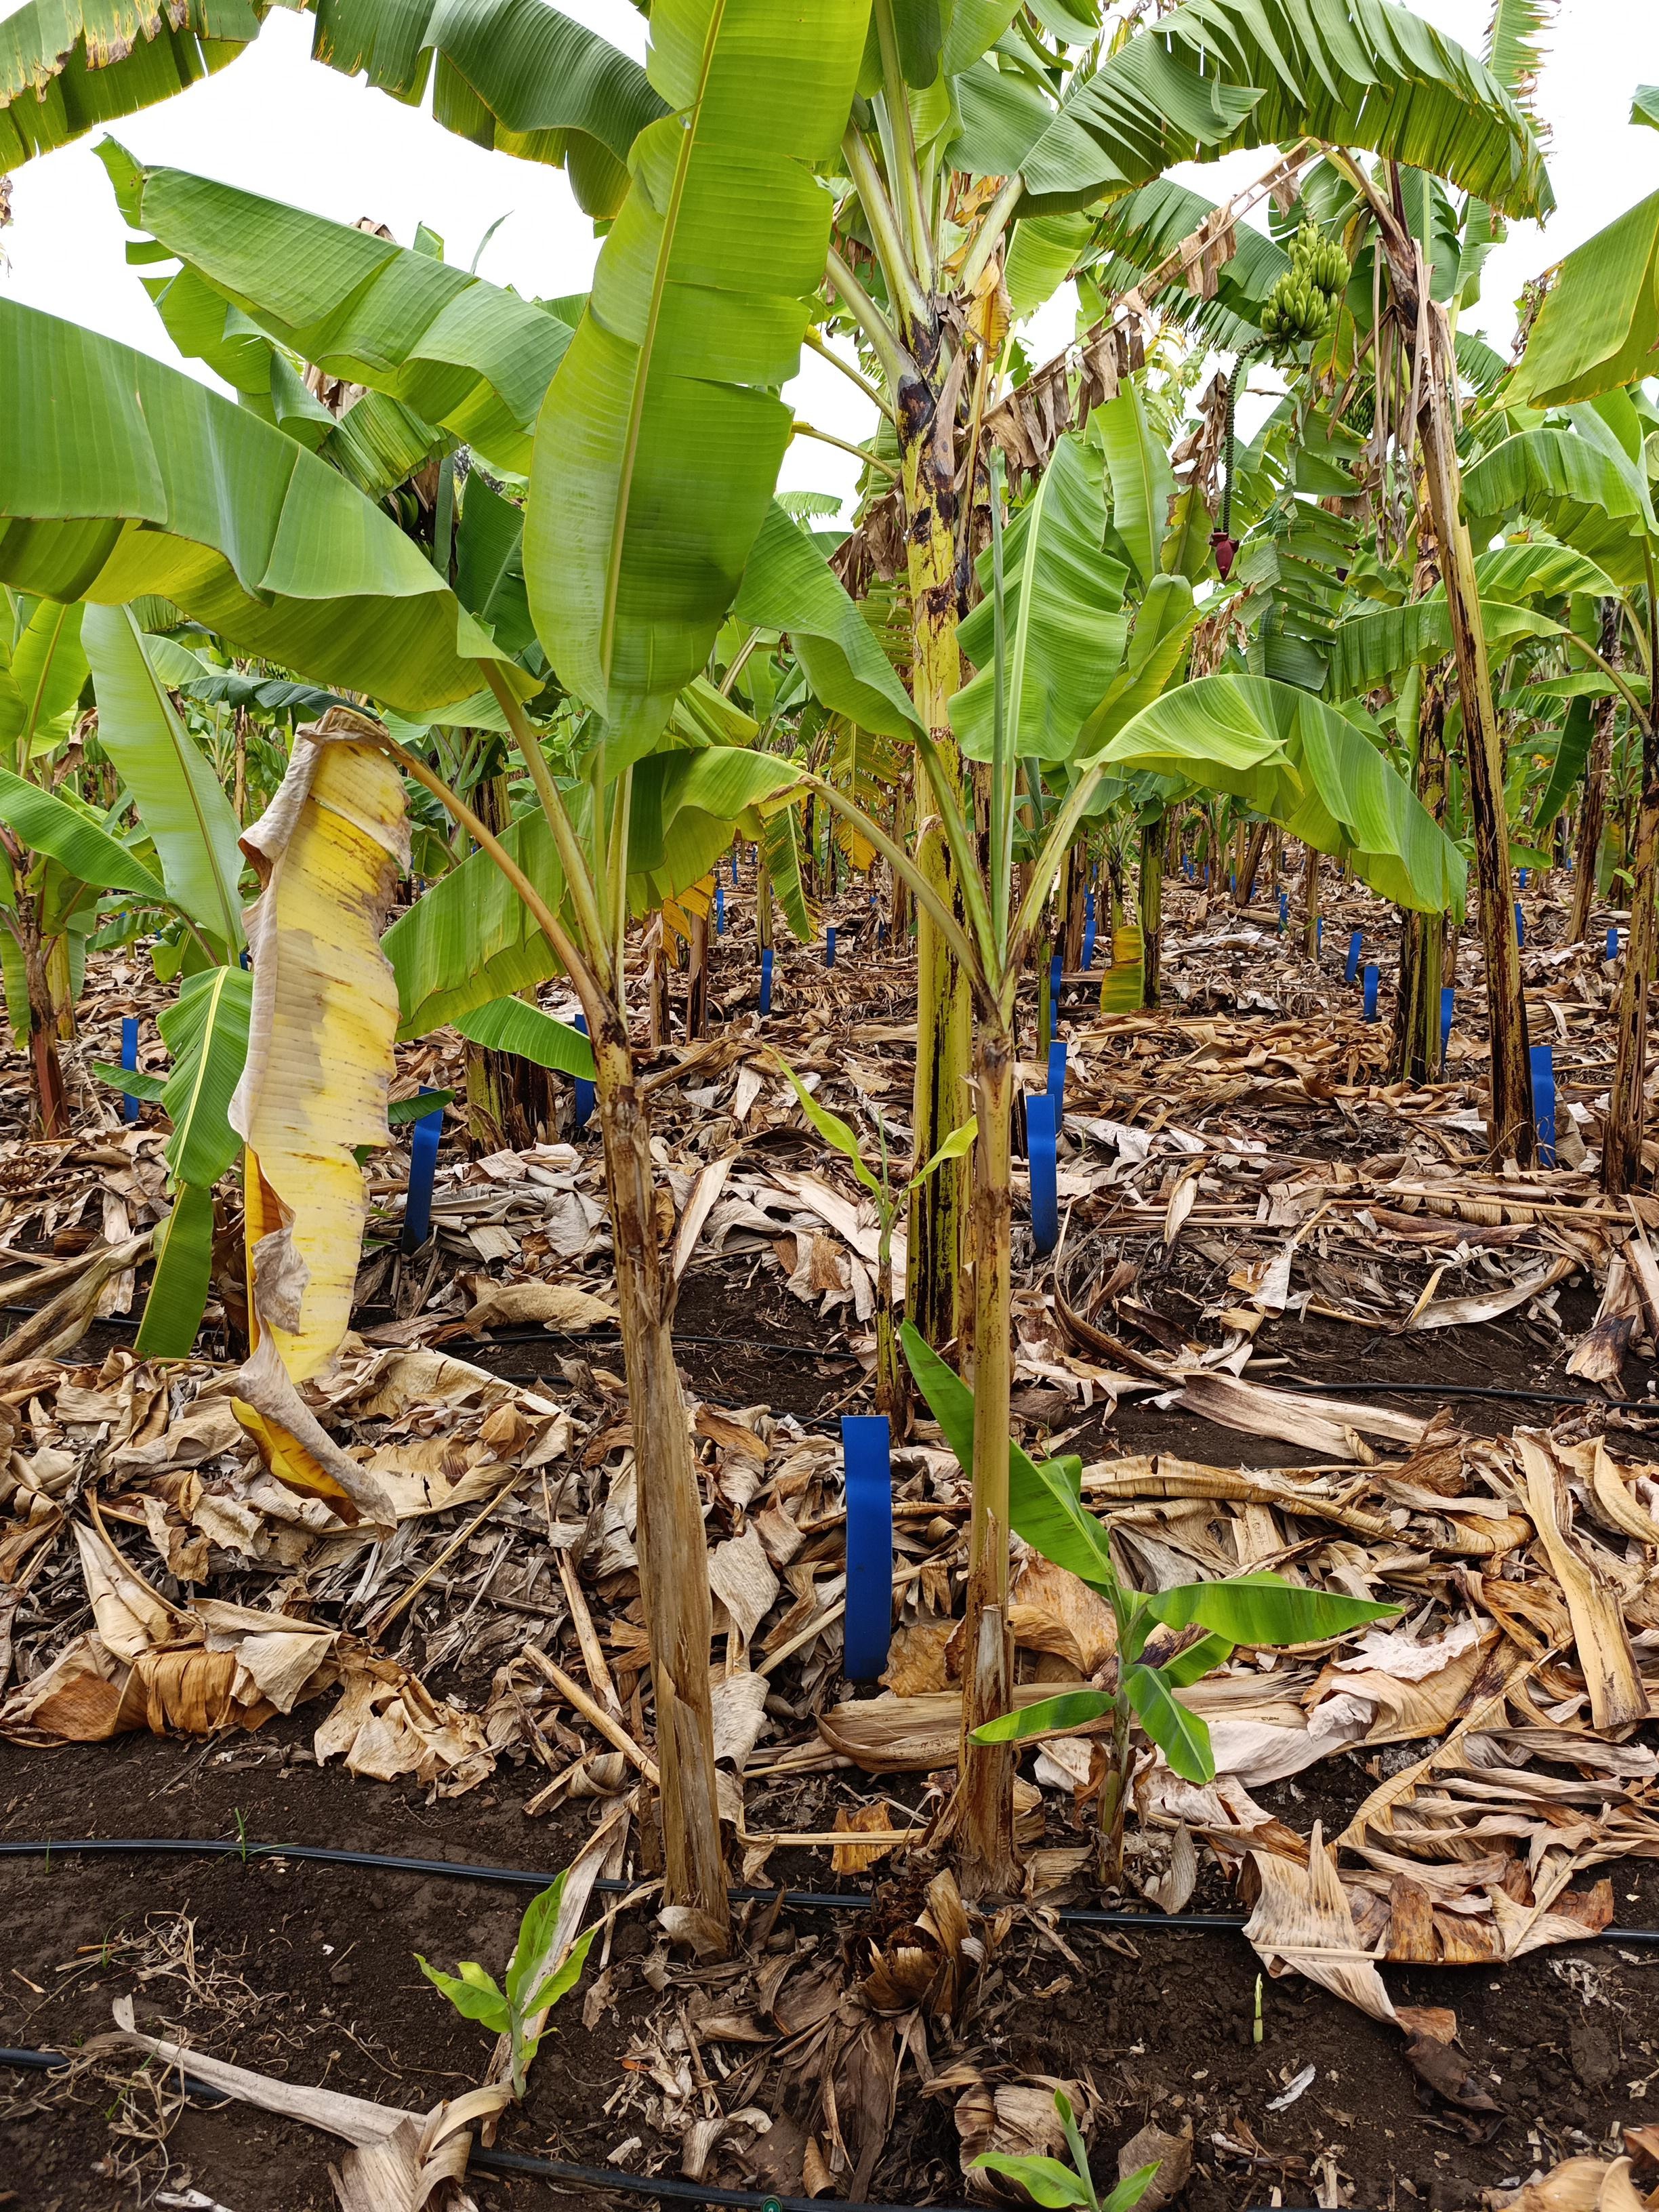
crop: banana
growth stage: vegetative
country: Tanzania
